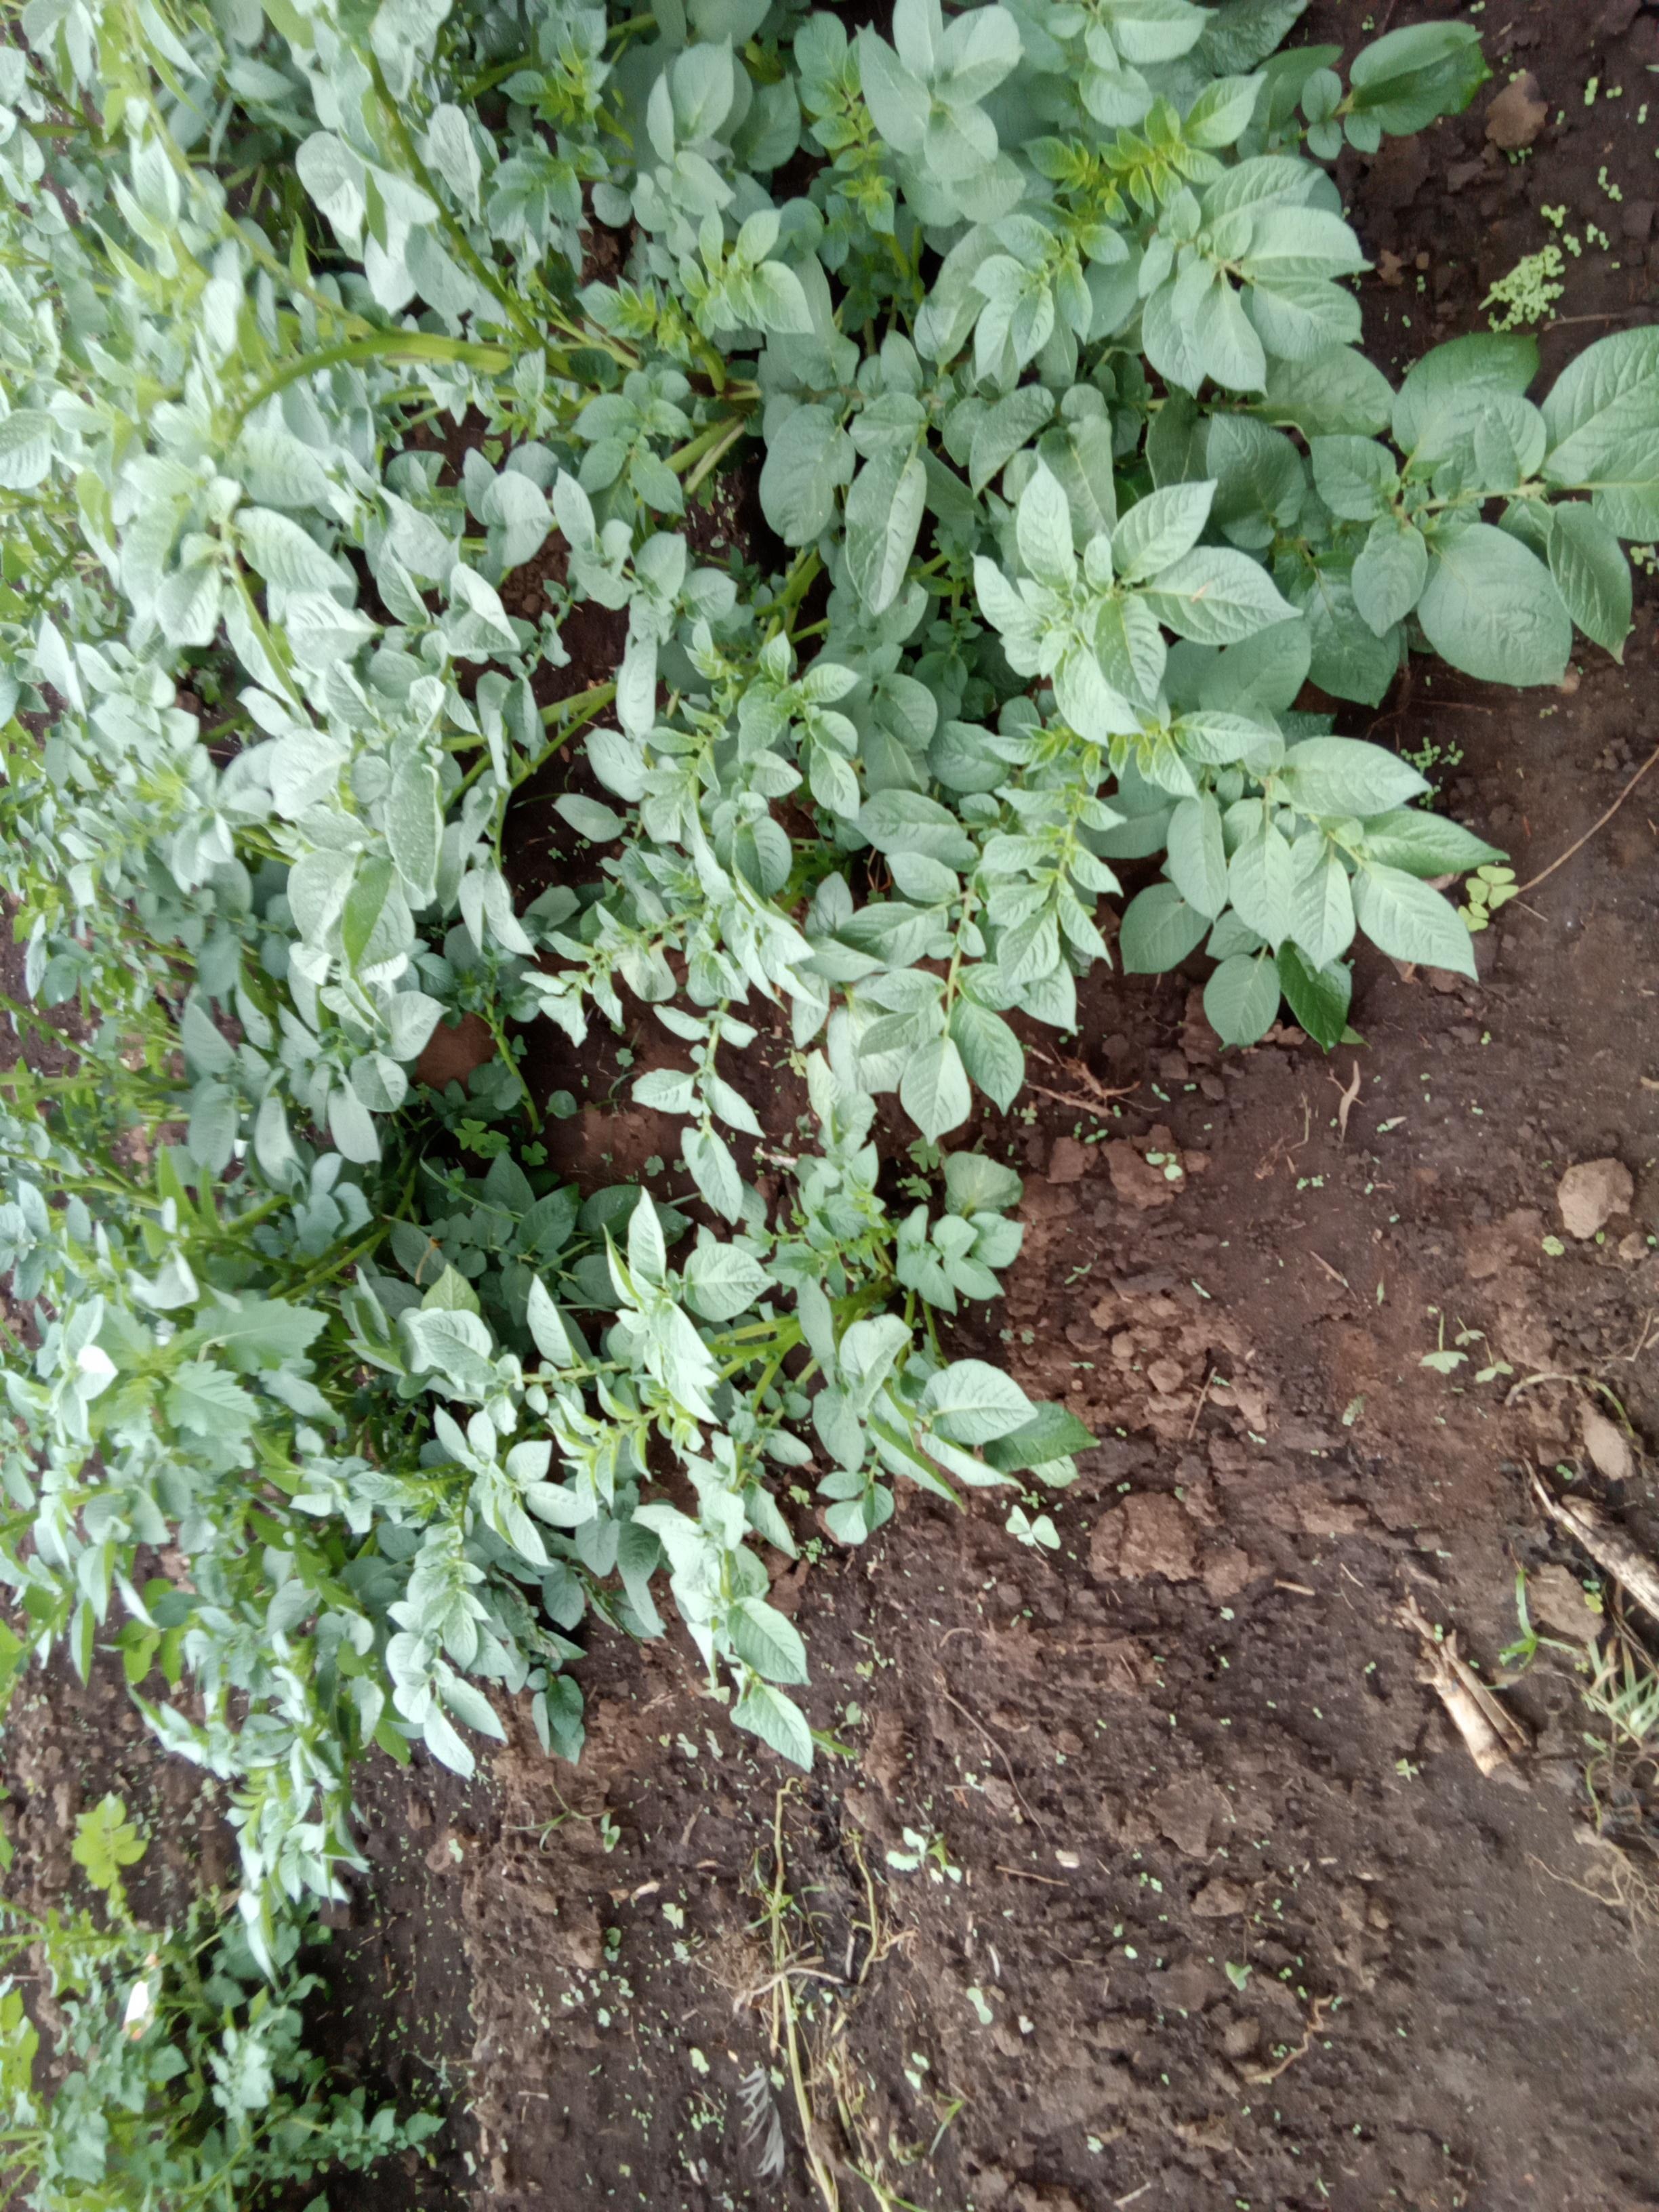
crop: potato
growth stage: flowering
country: Kenya
